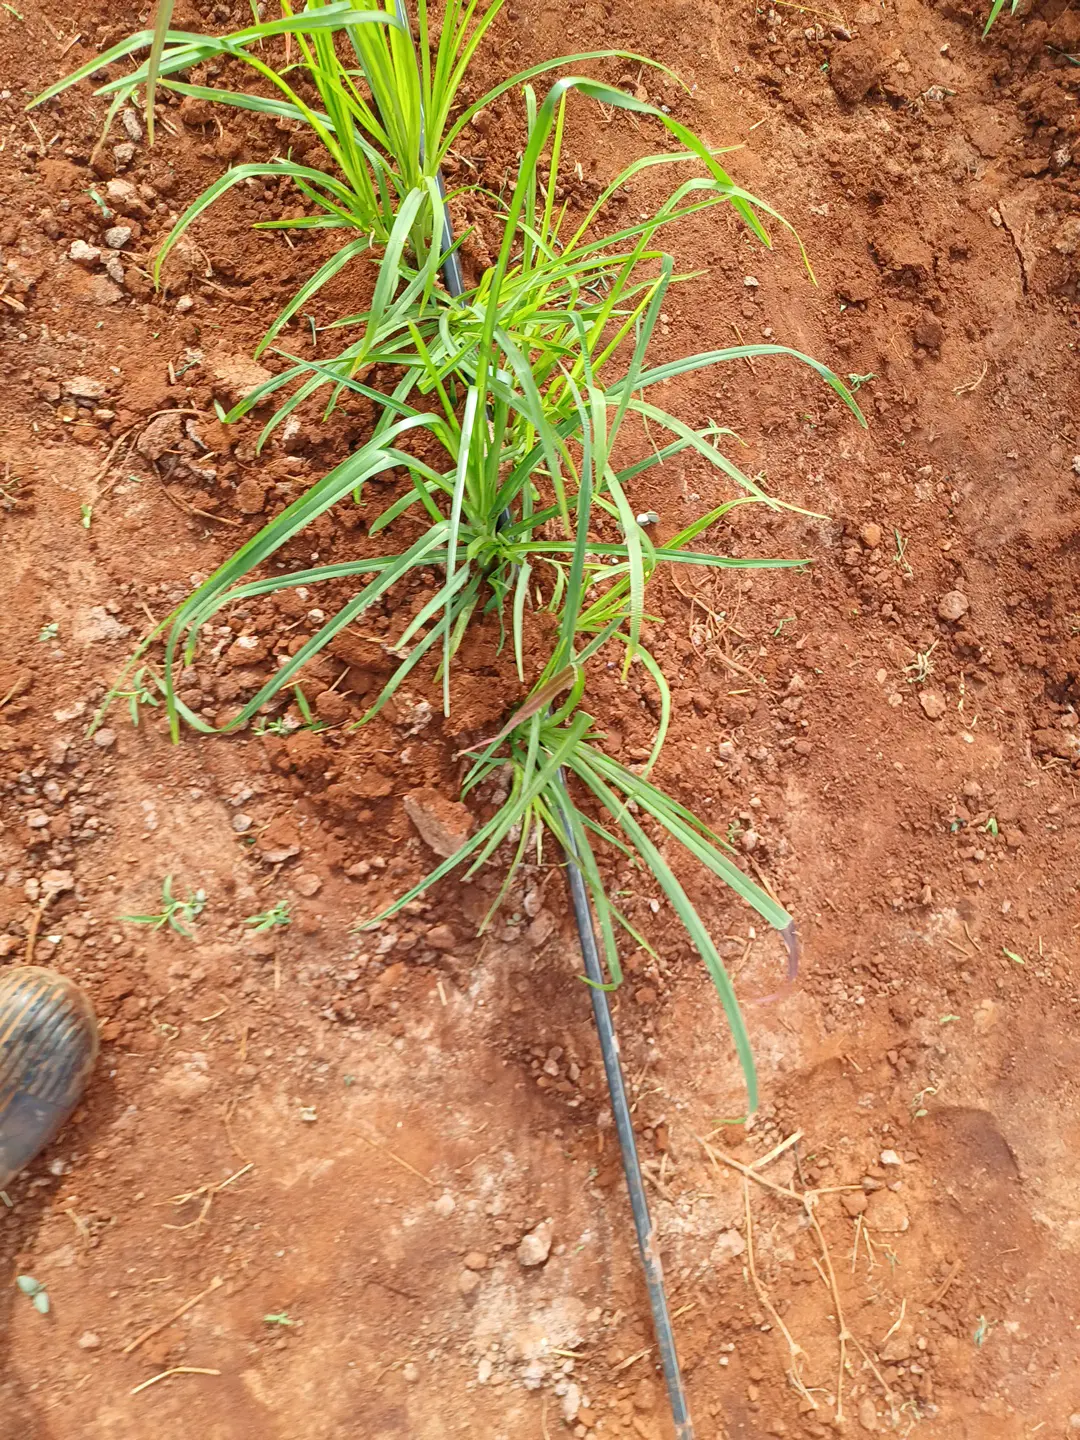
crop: finger millet
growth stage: elongation stem
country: Kenya
